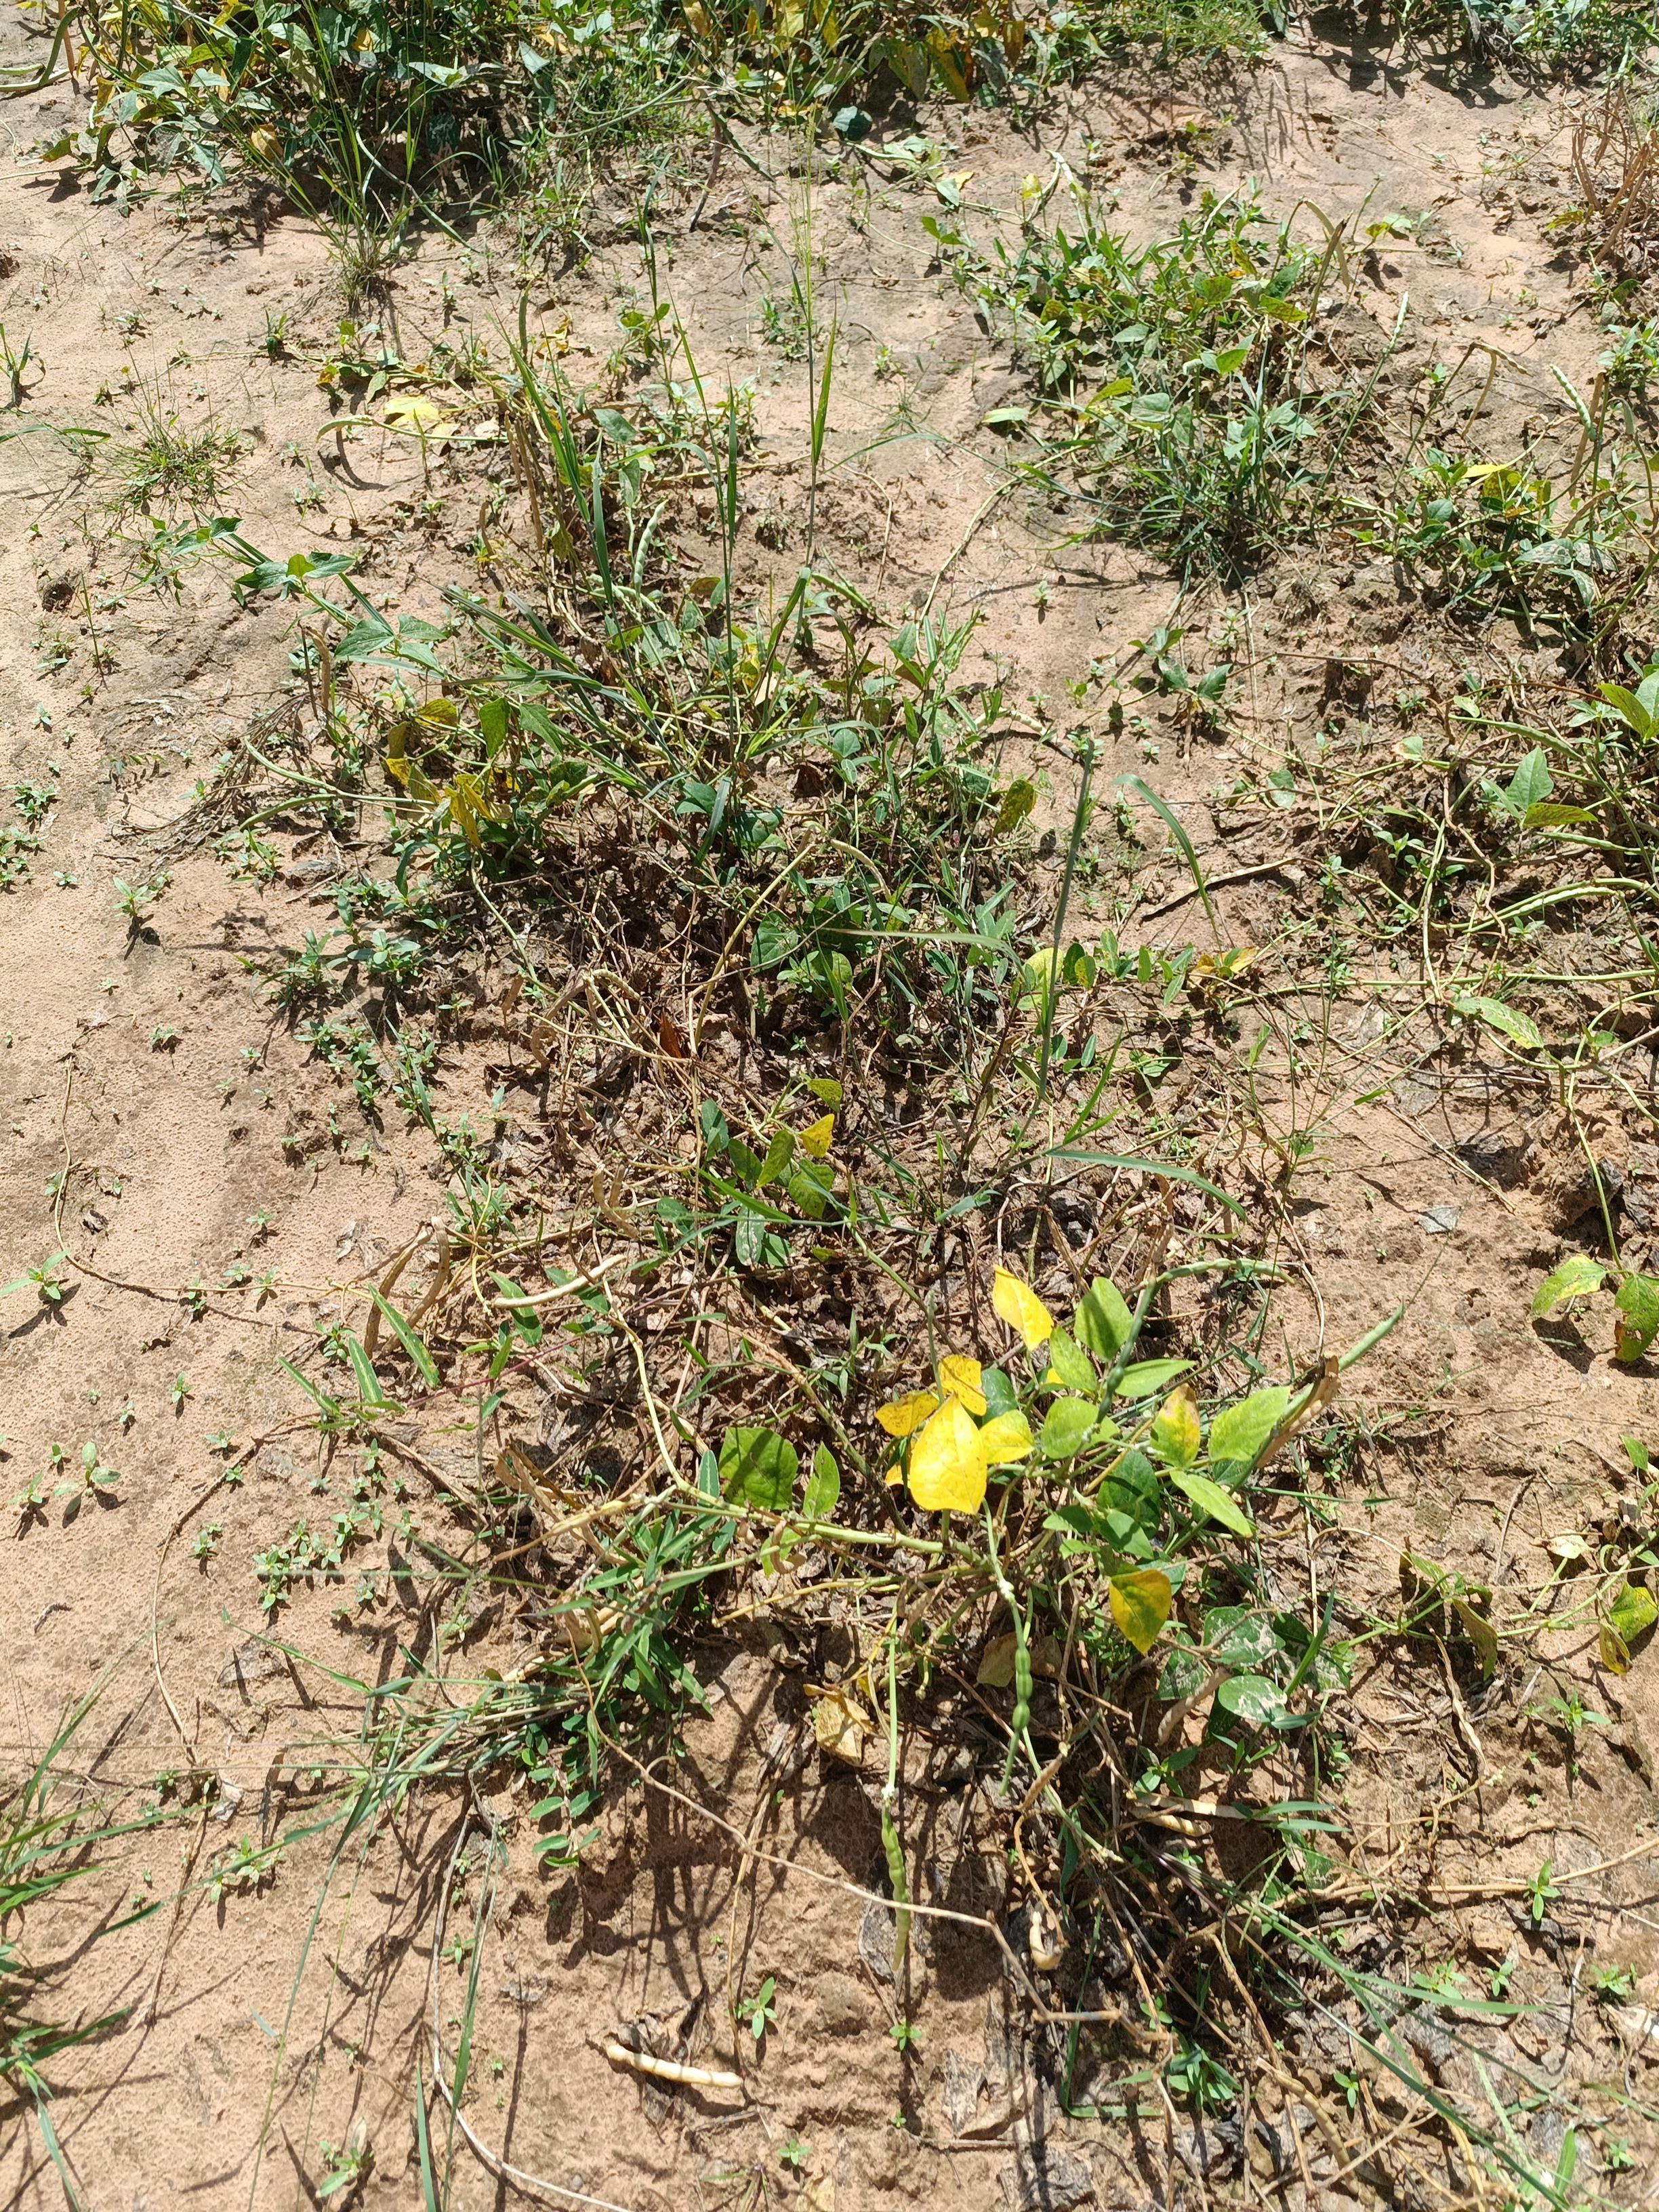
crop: cowpea
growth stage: maturity
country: Nigeria
